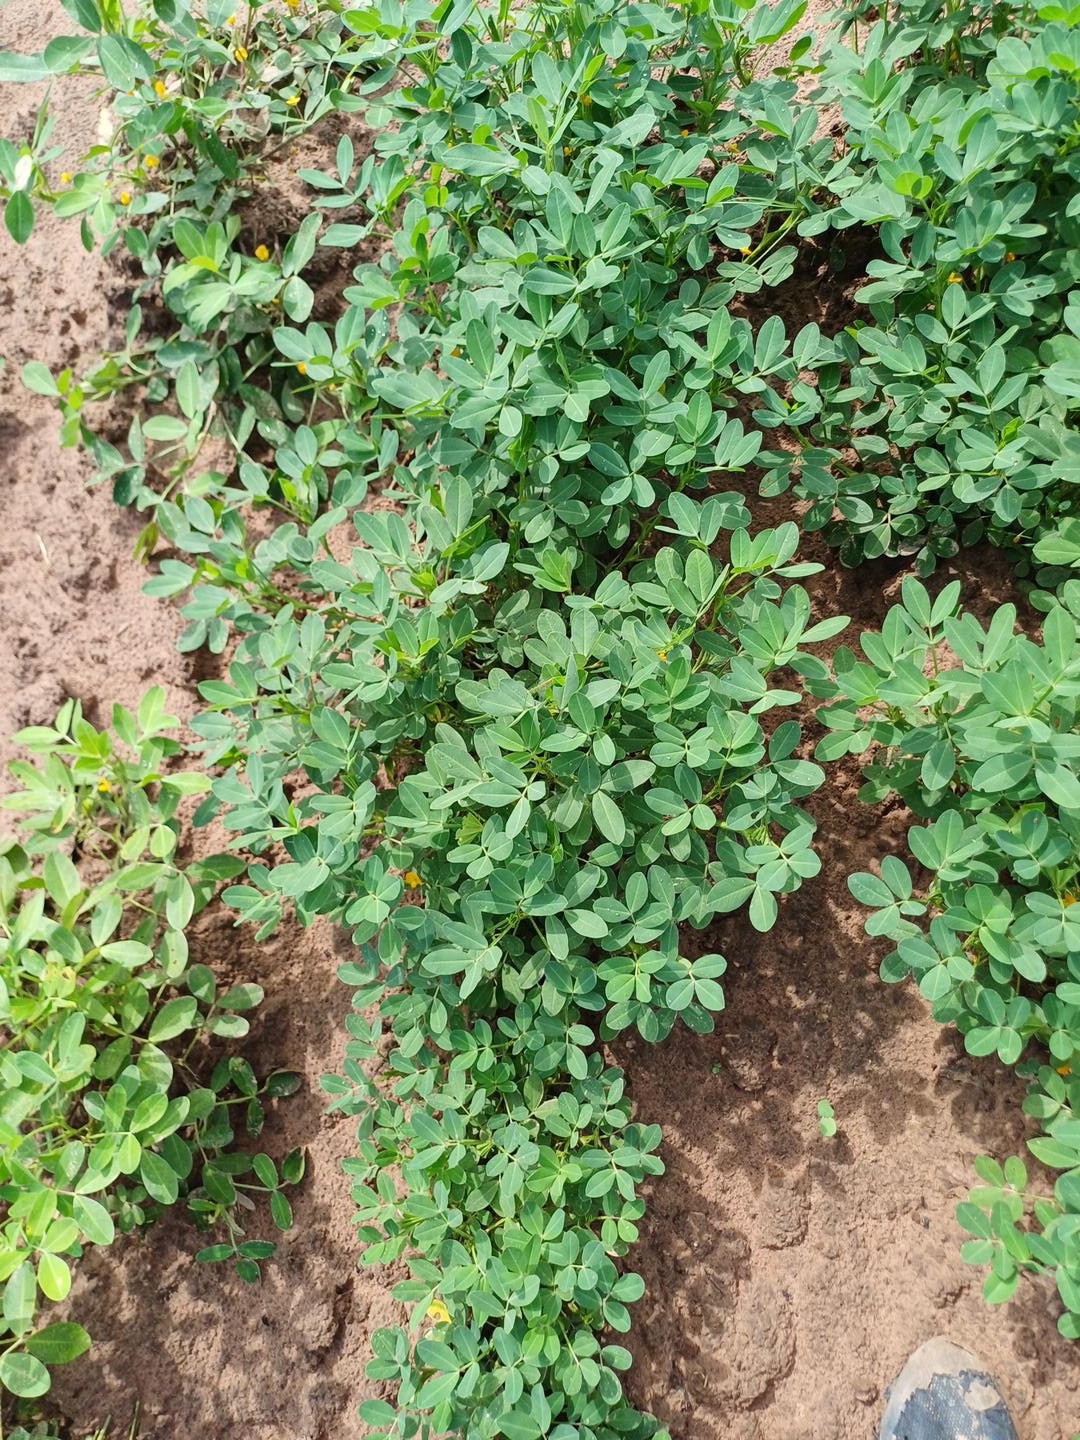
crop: groundnut
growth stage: flowering
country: Senegal
